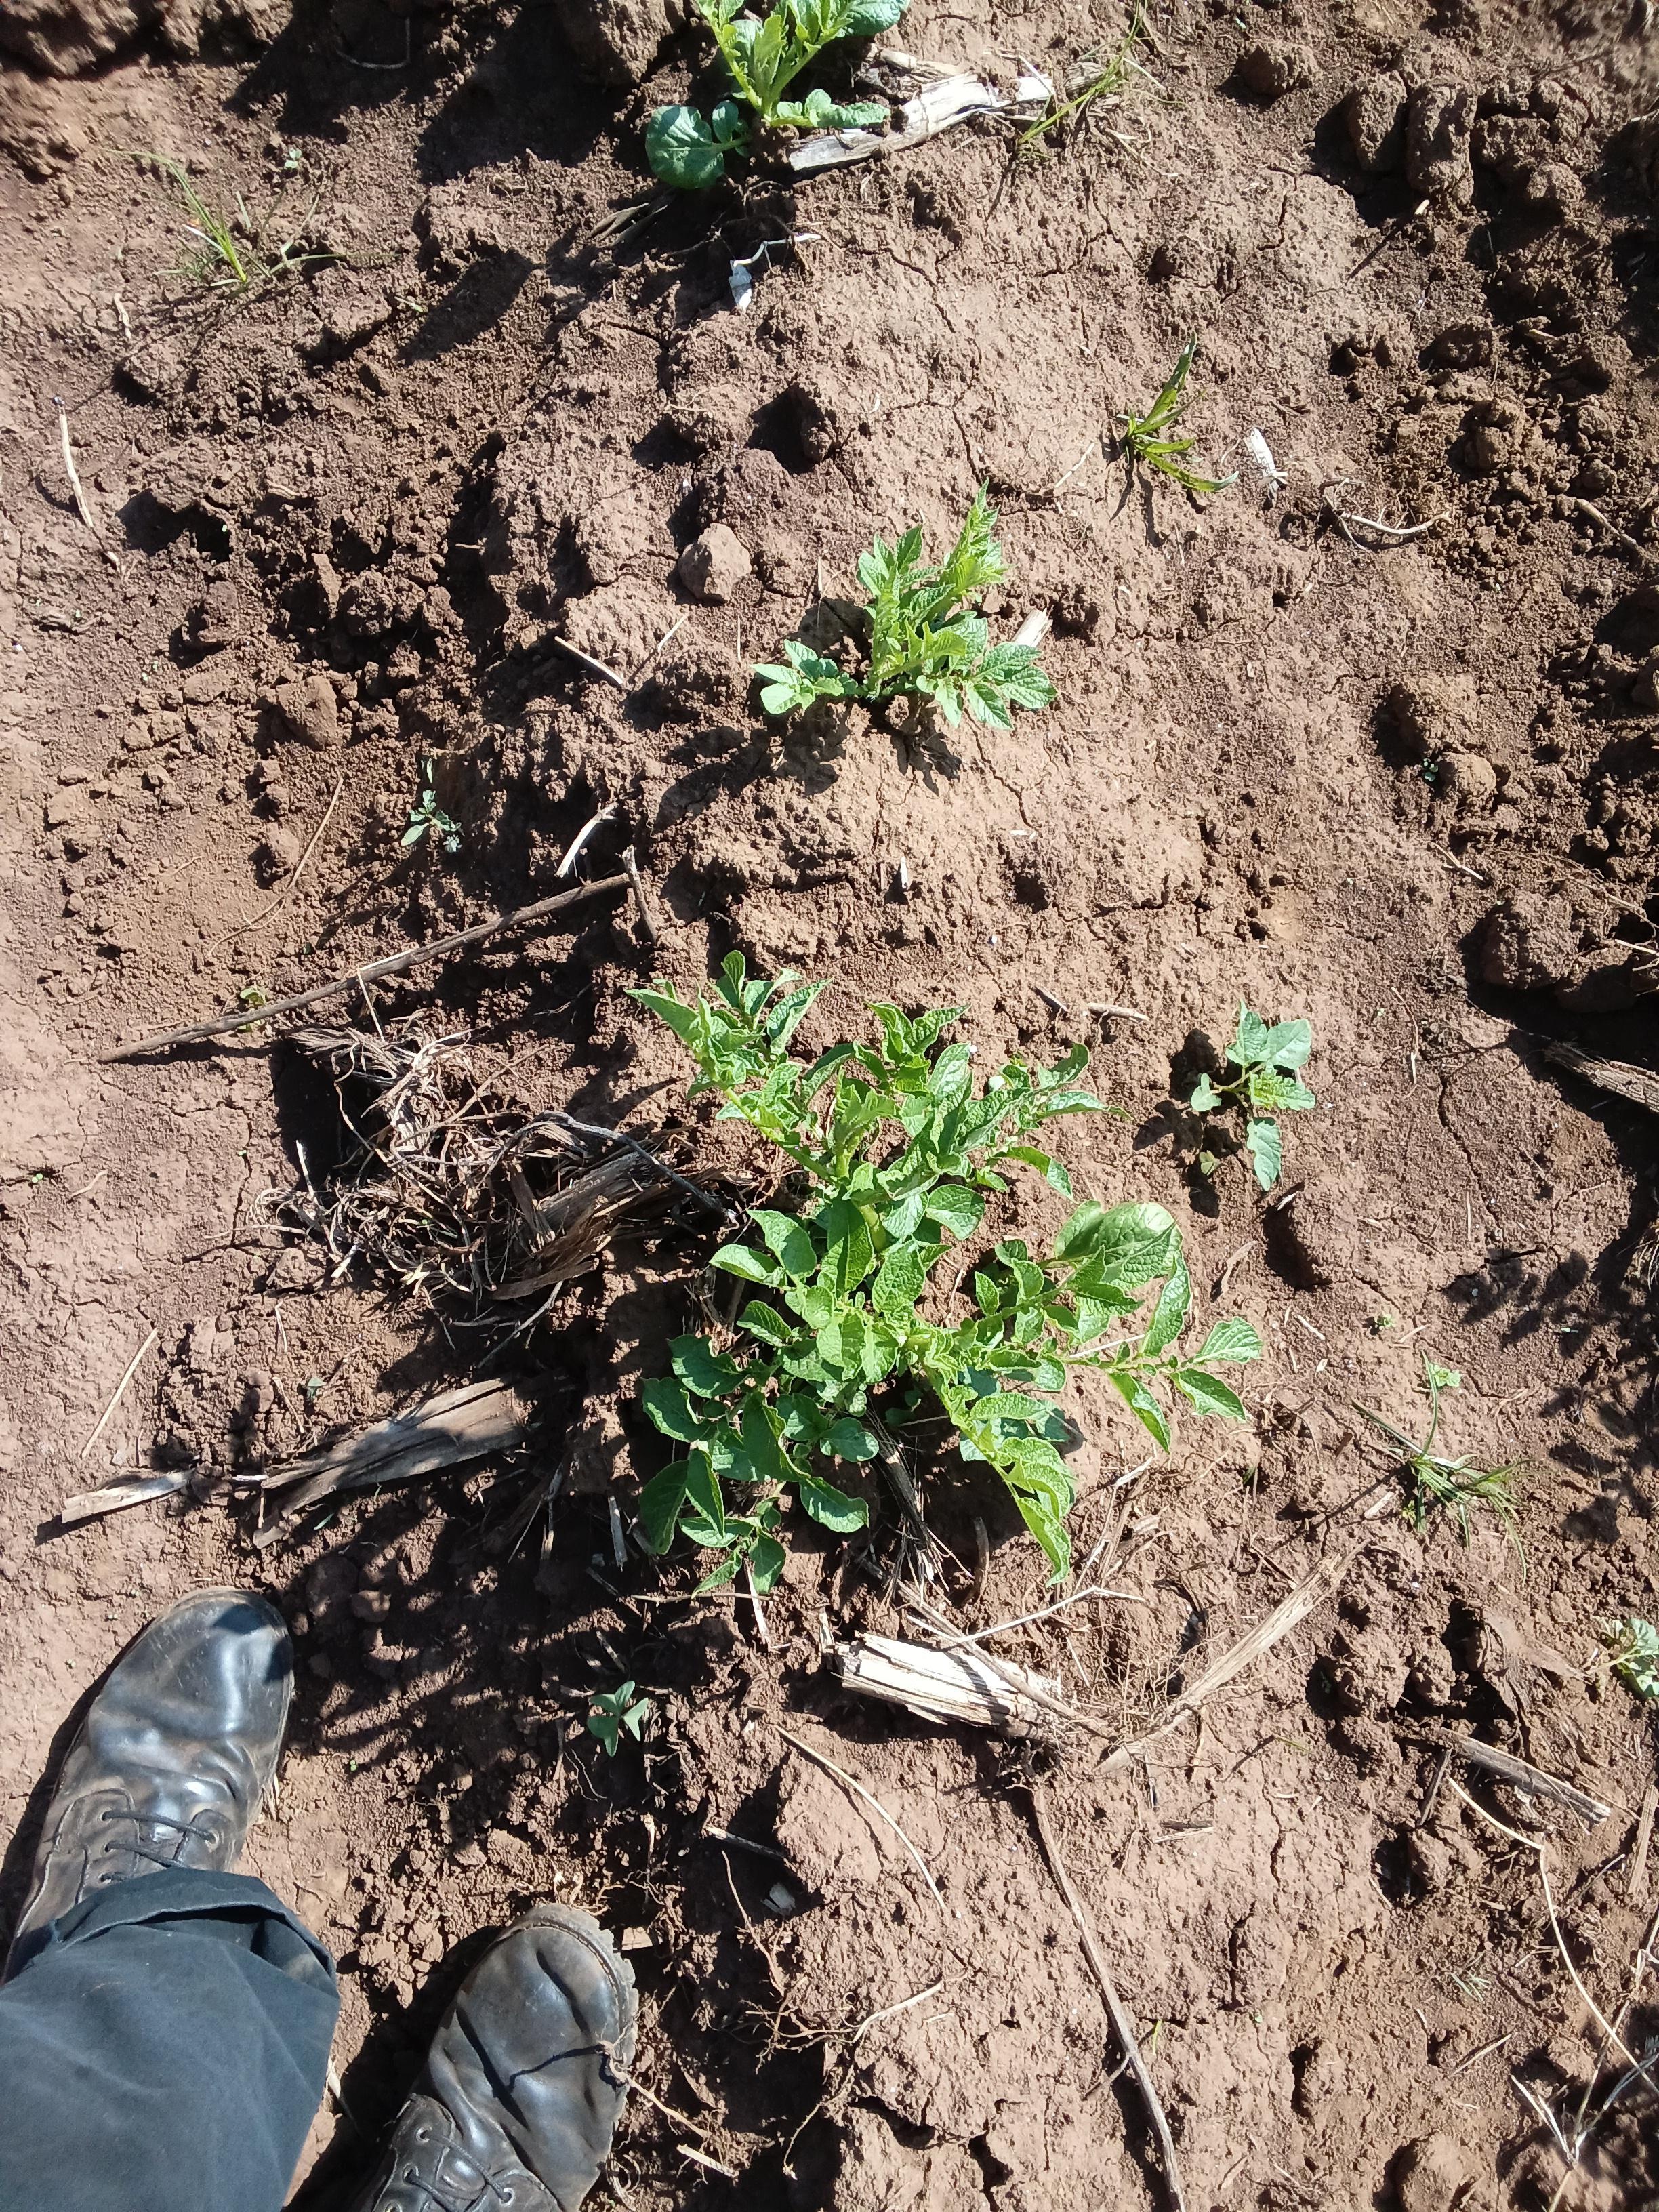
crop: potato
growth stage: vegetative
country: Kenya
